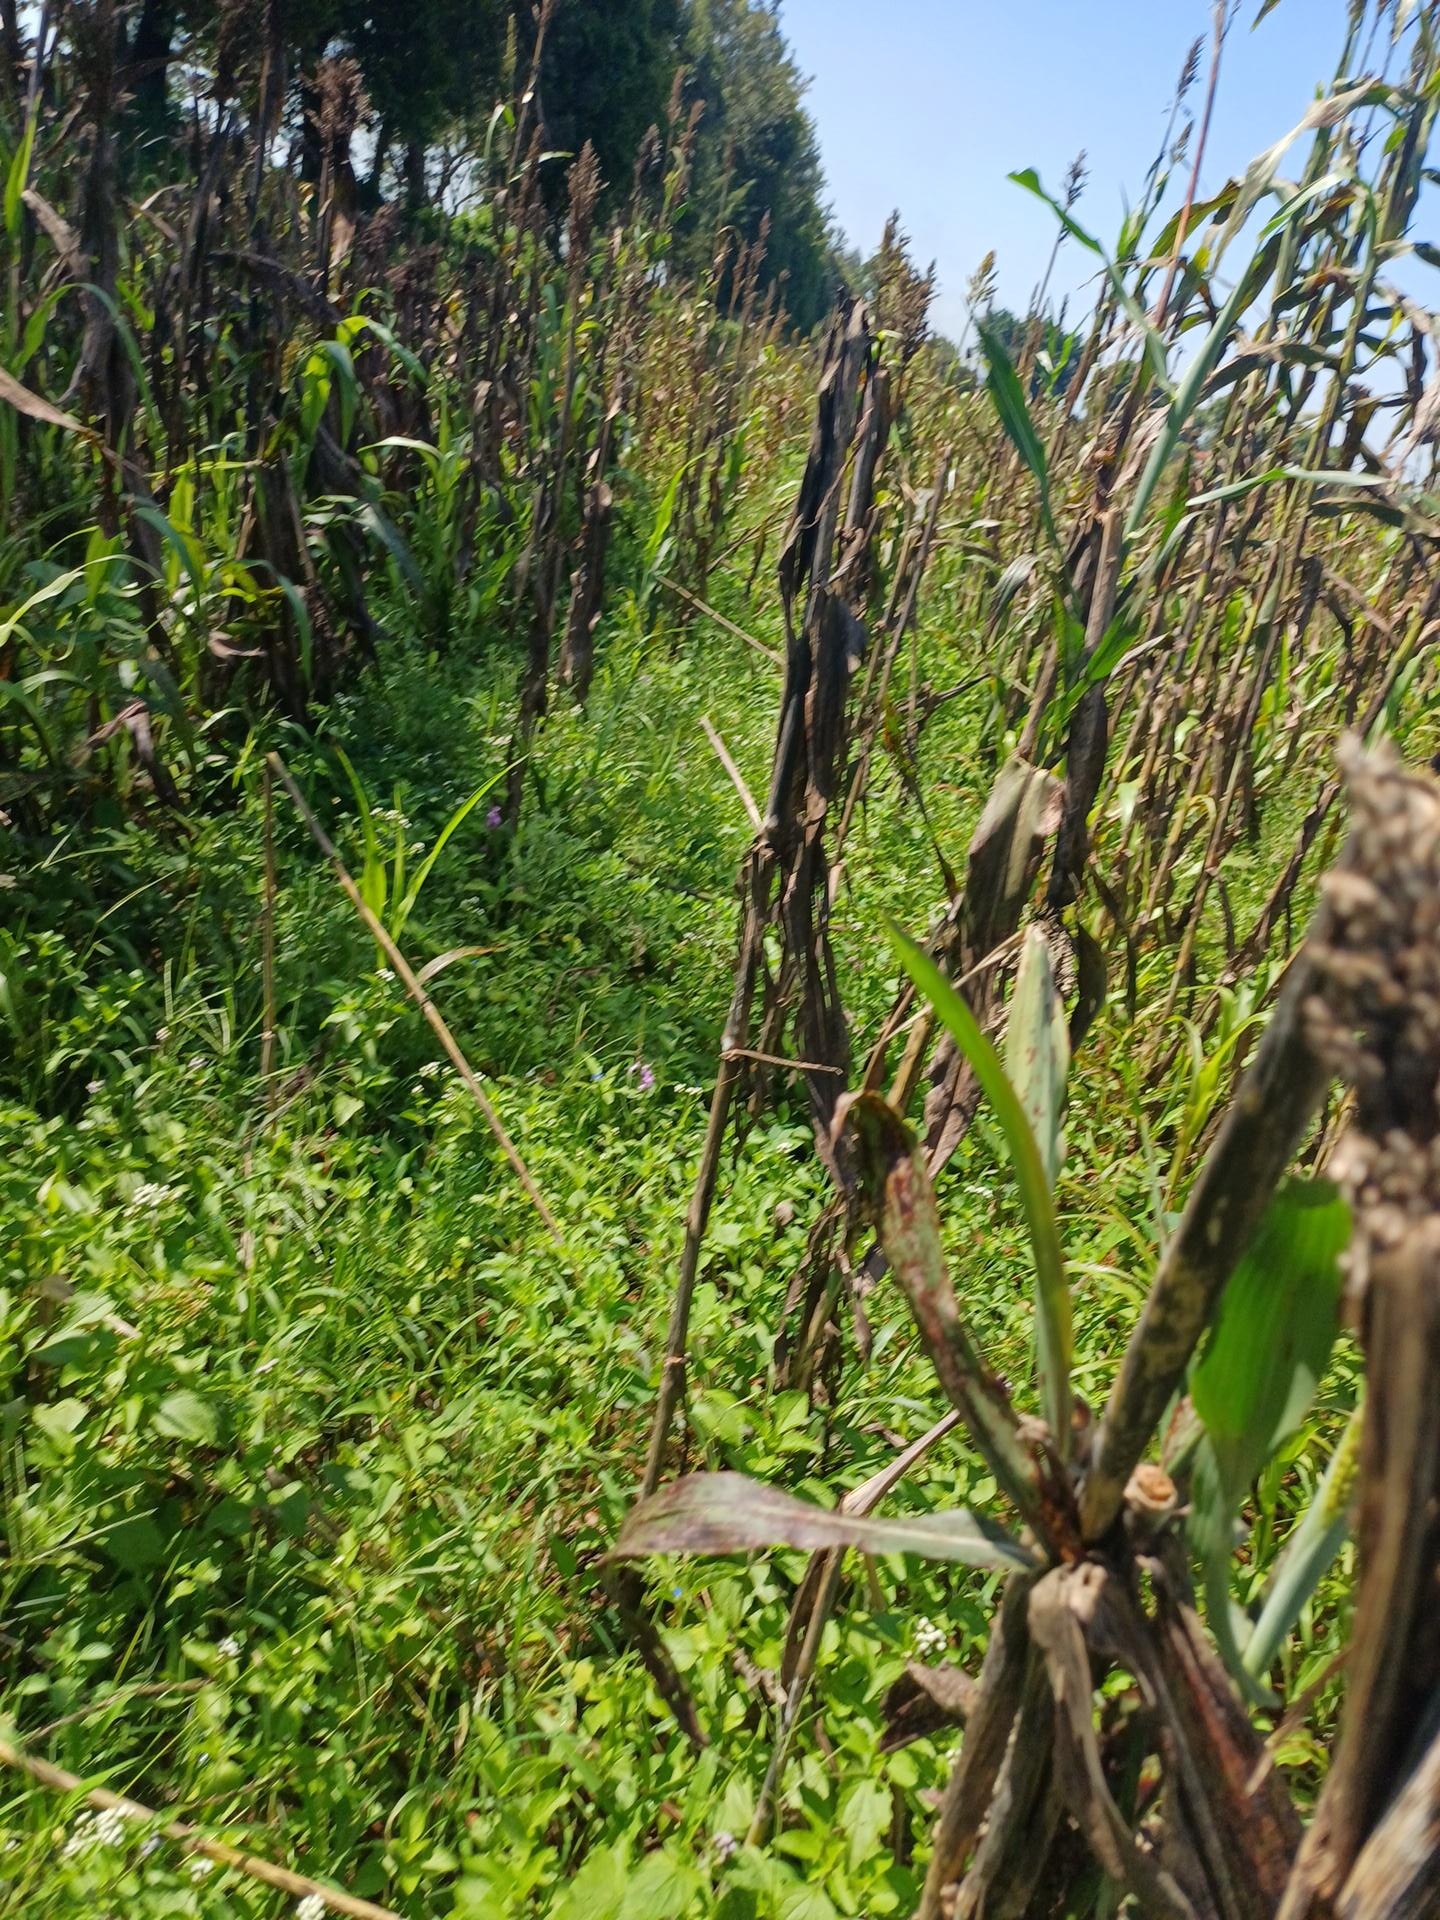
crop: sorghum
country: Kenya
